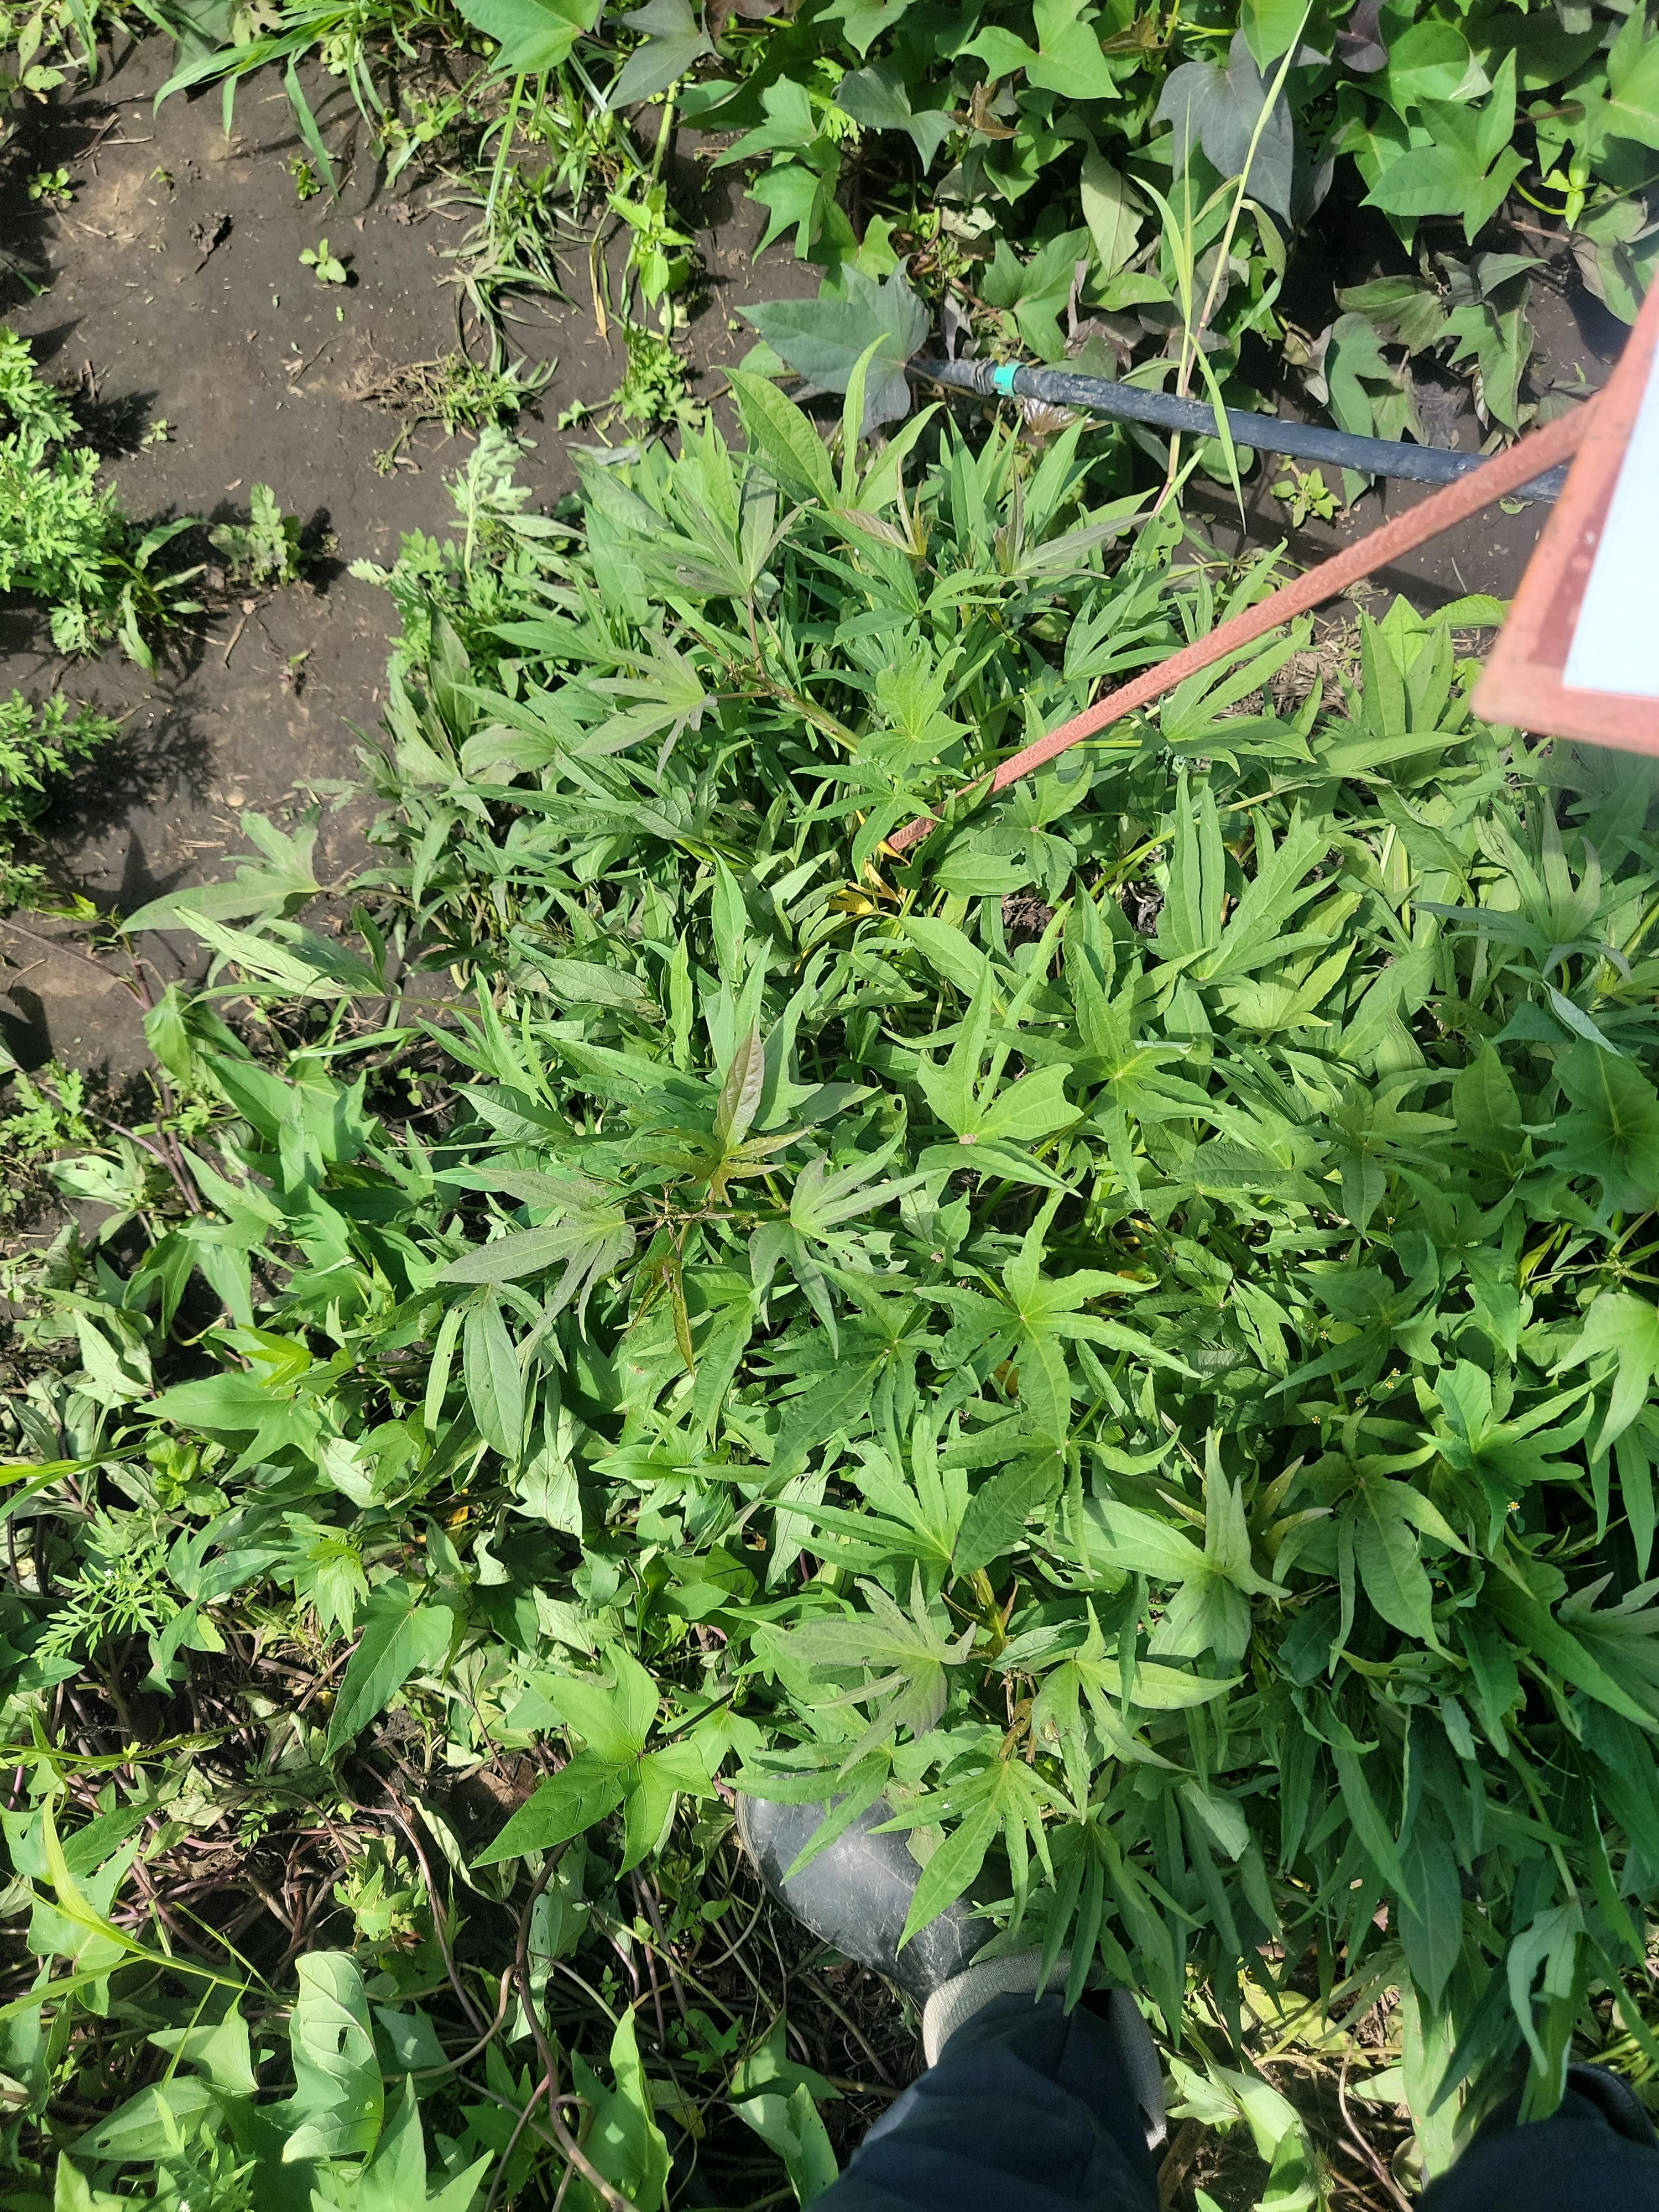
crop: sweet potato
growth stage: vegetative
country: Tanzania
